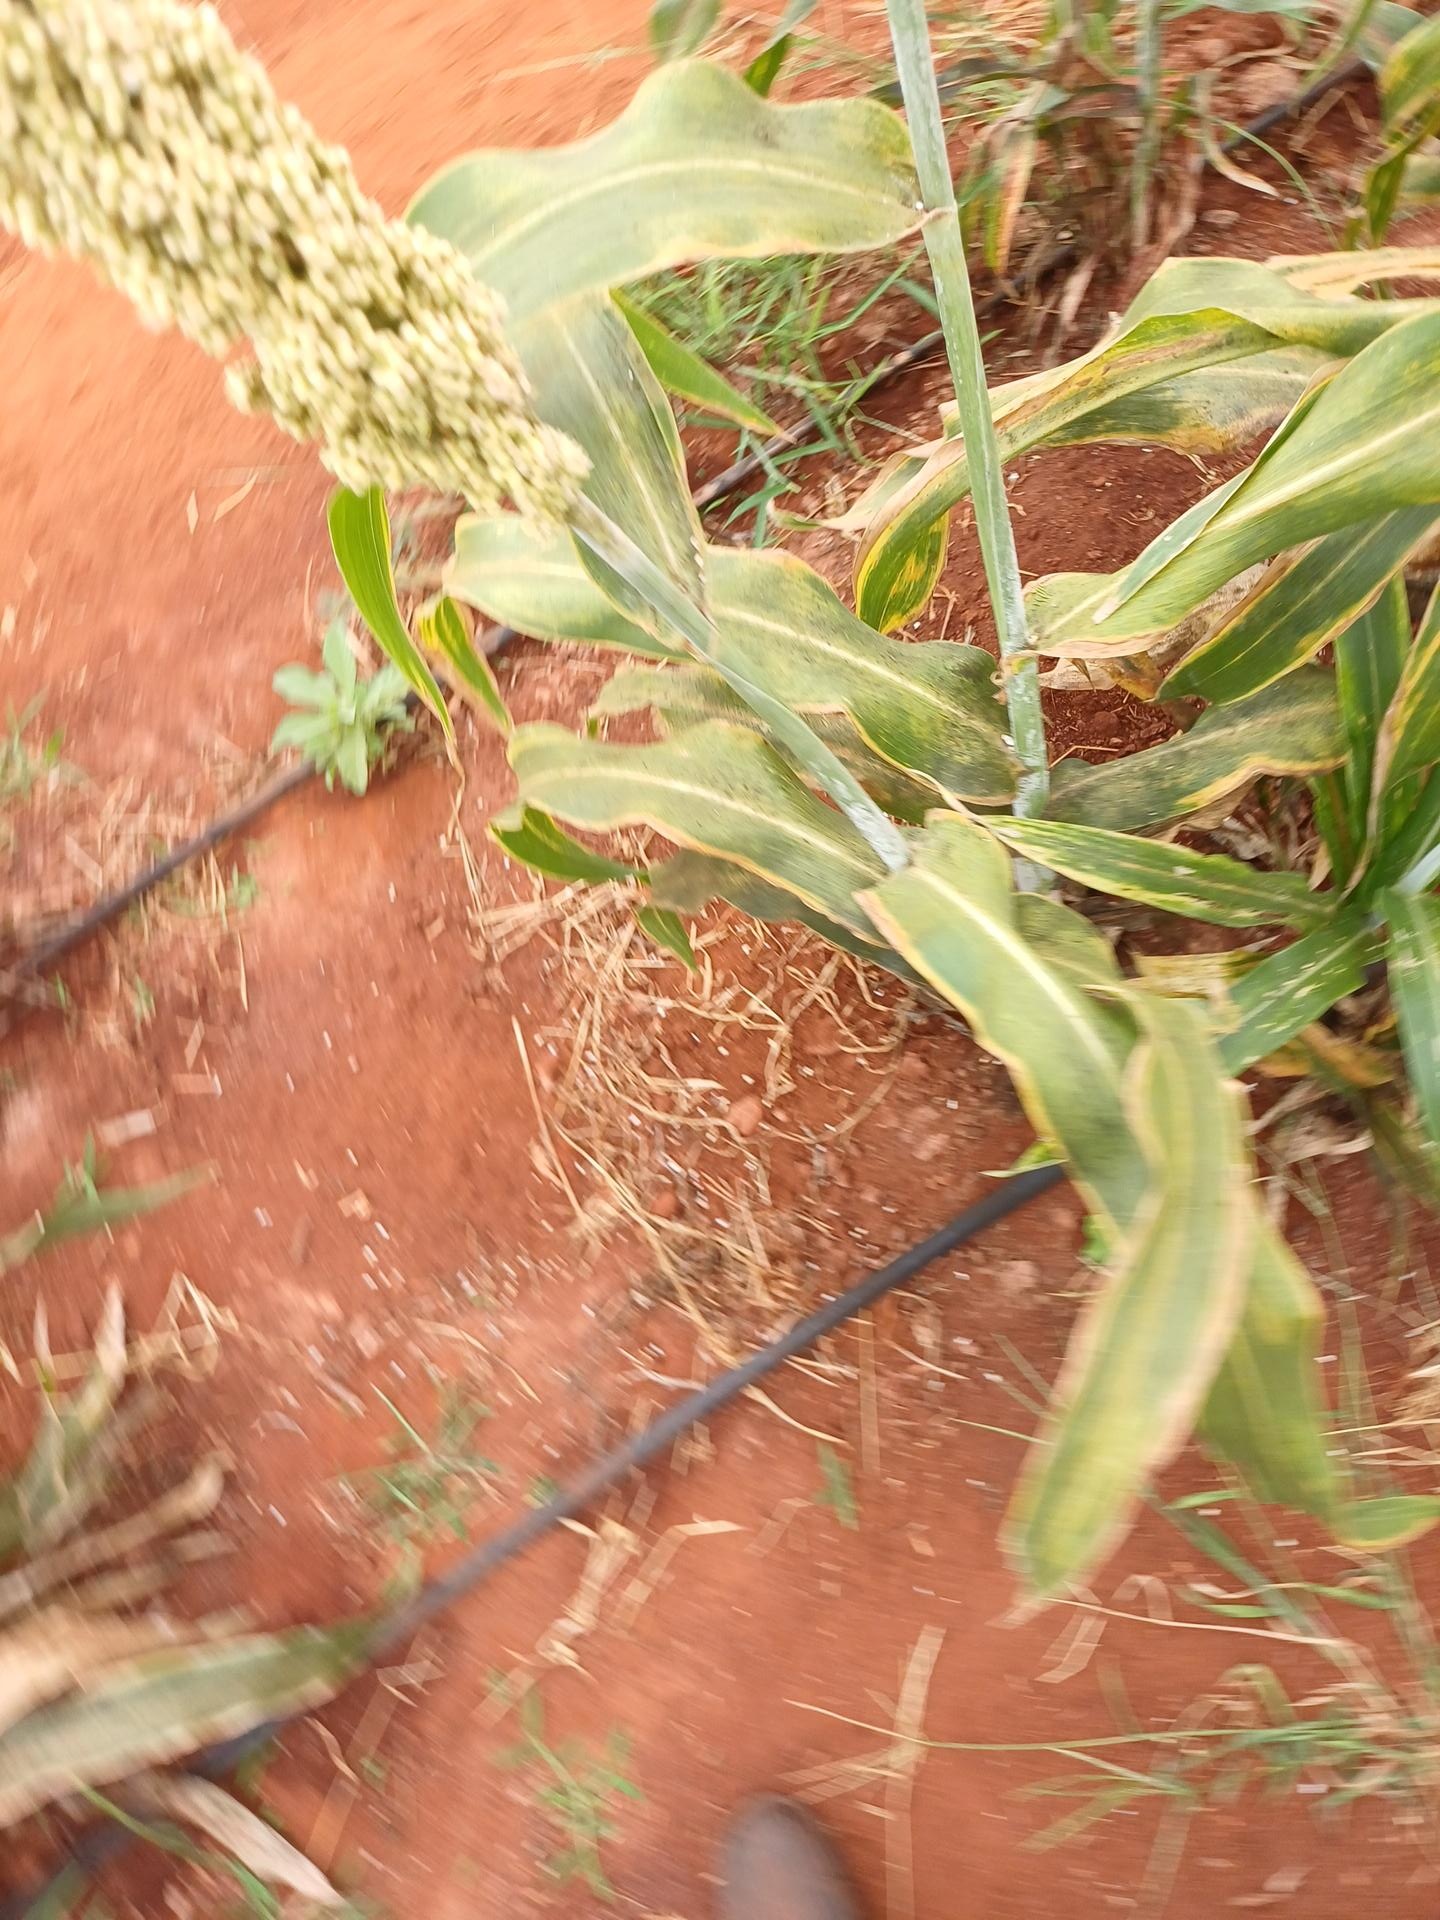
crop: sorghum
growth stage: maturity
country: Kenya
